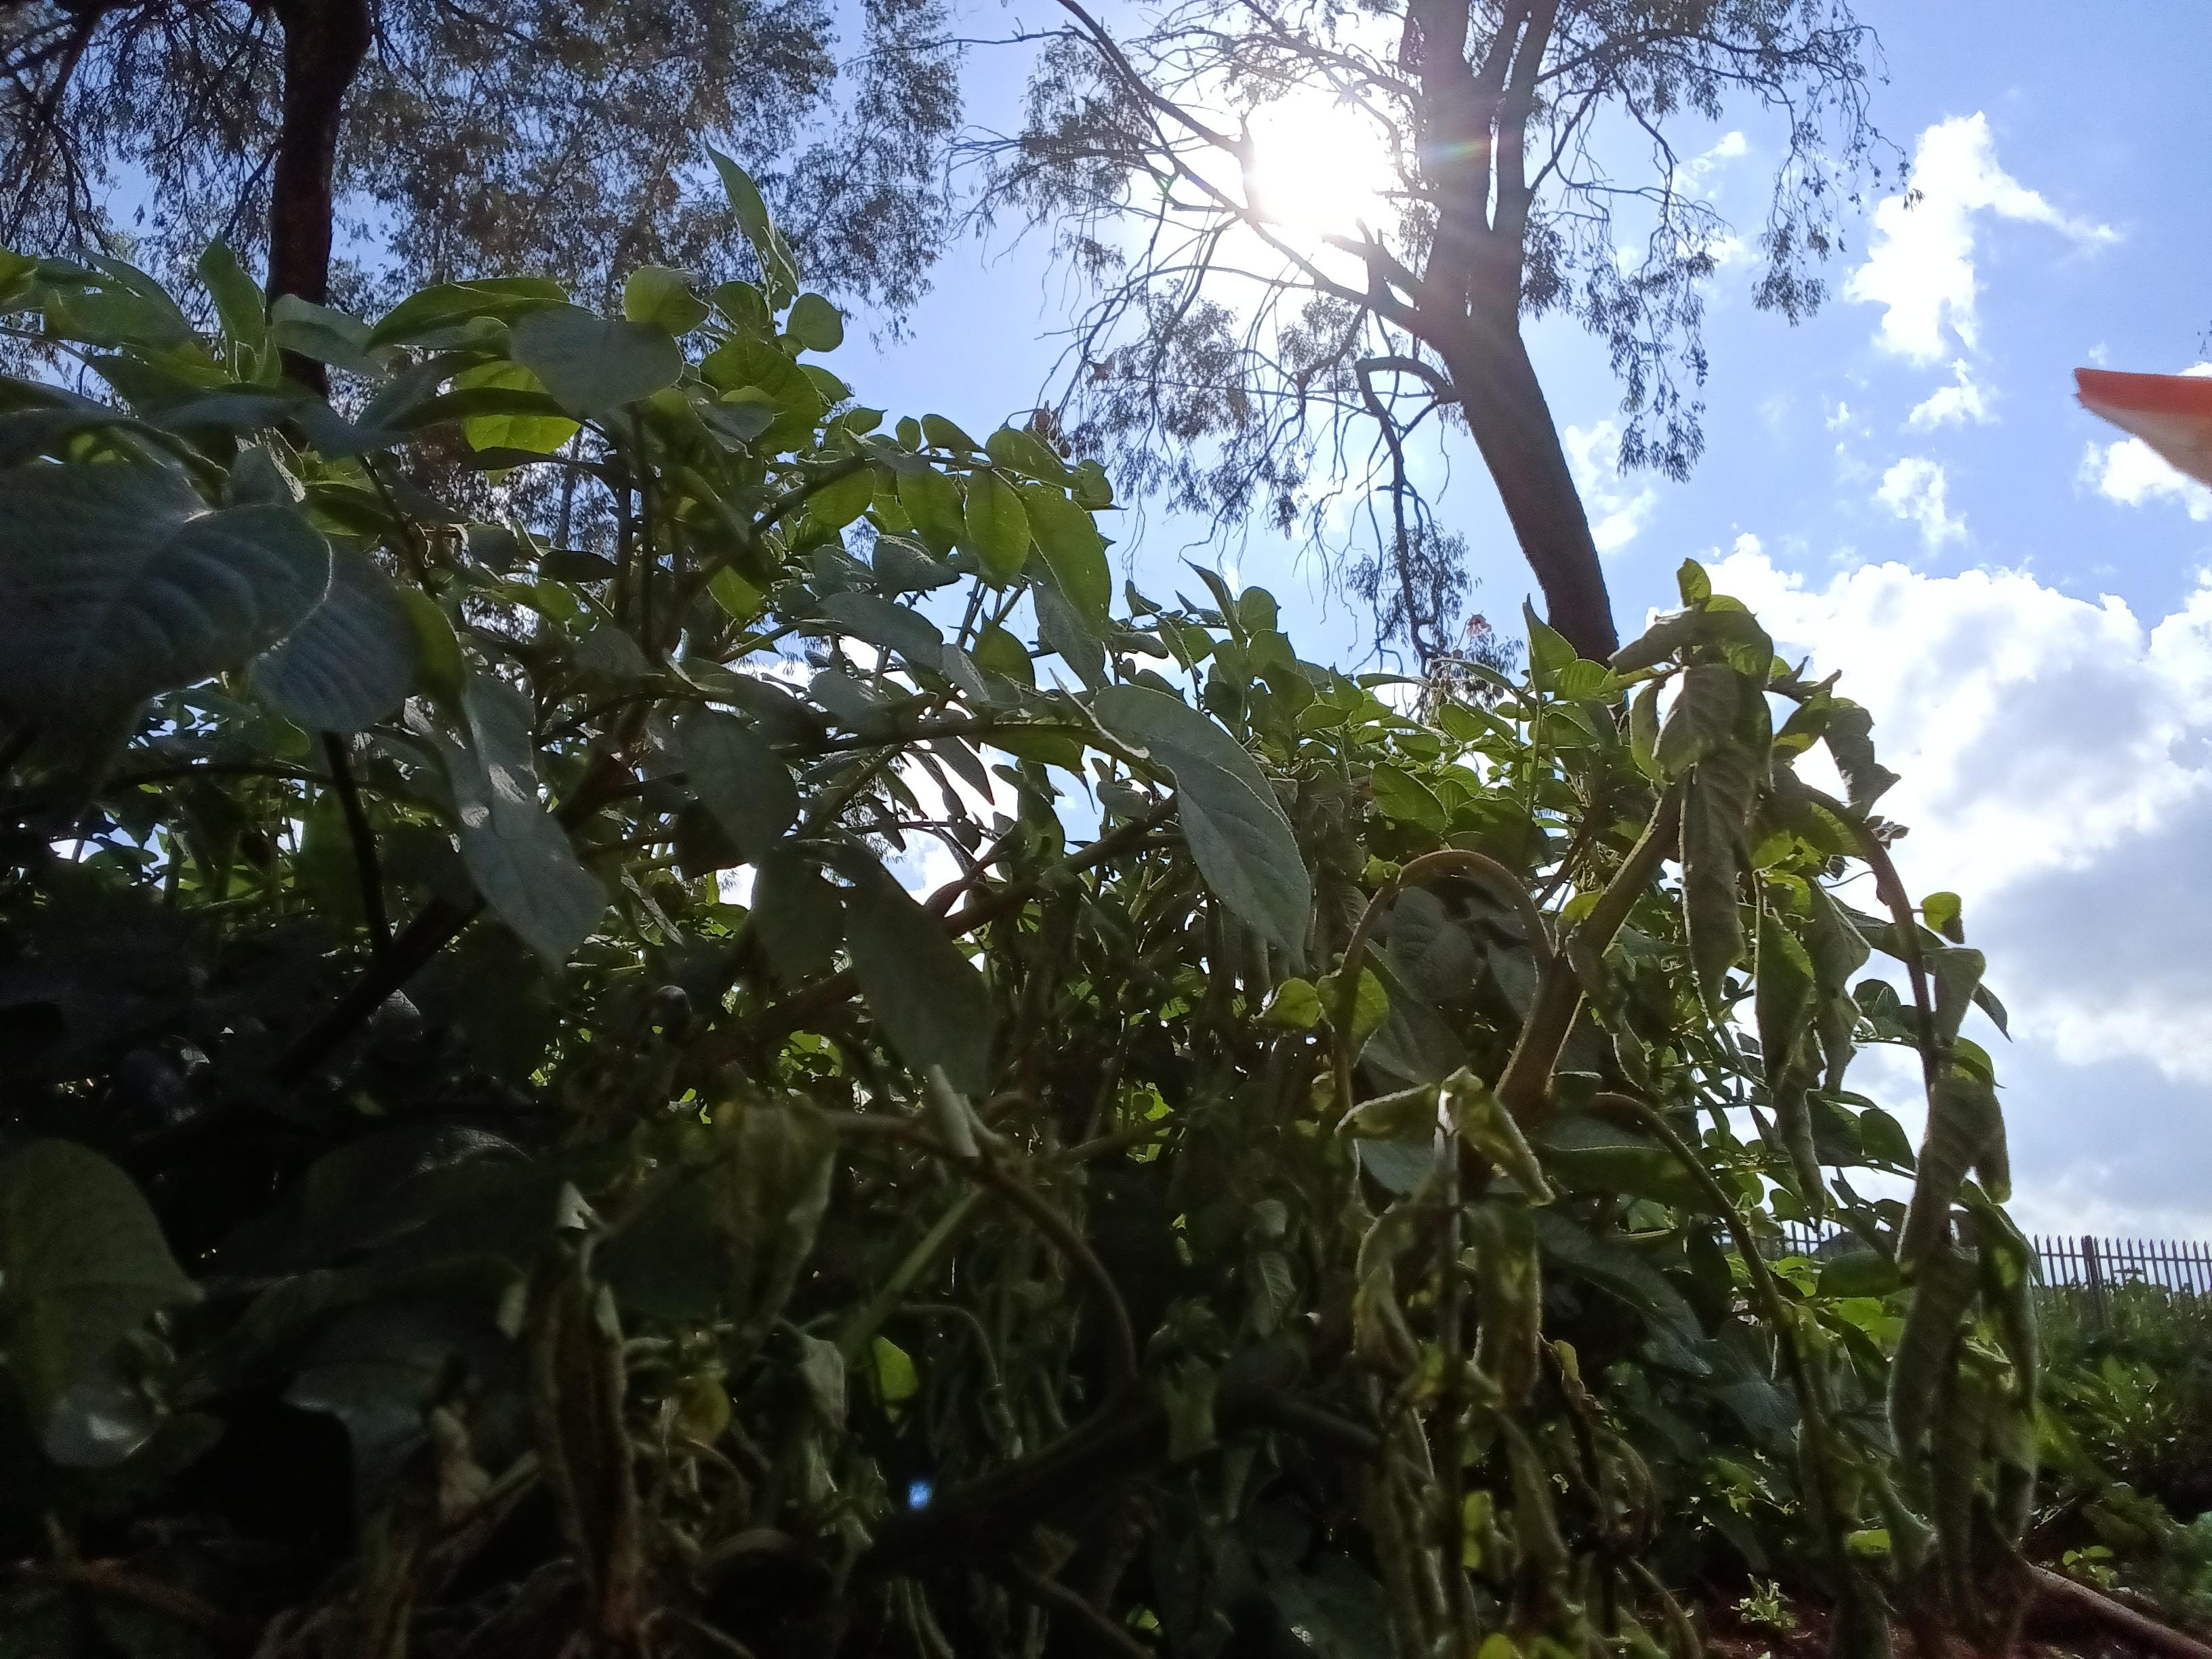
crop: potato
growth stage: flowering
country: Kenya
